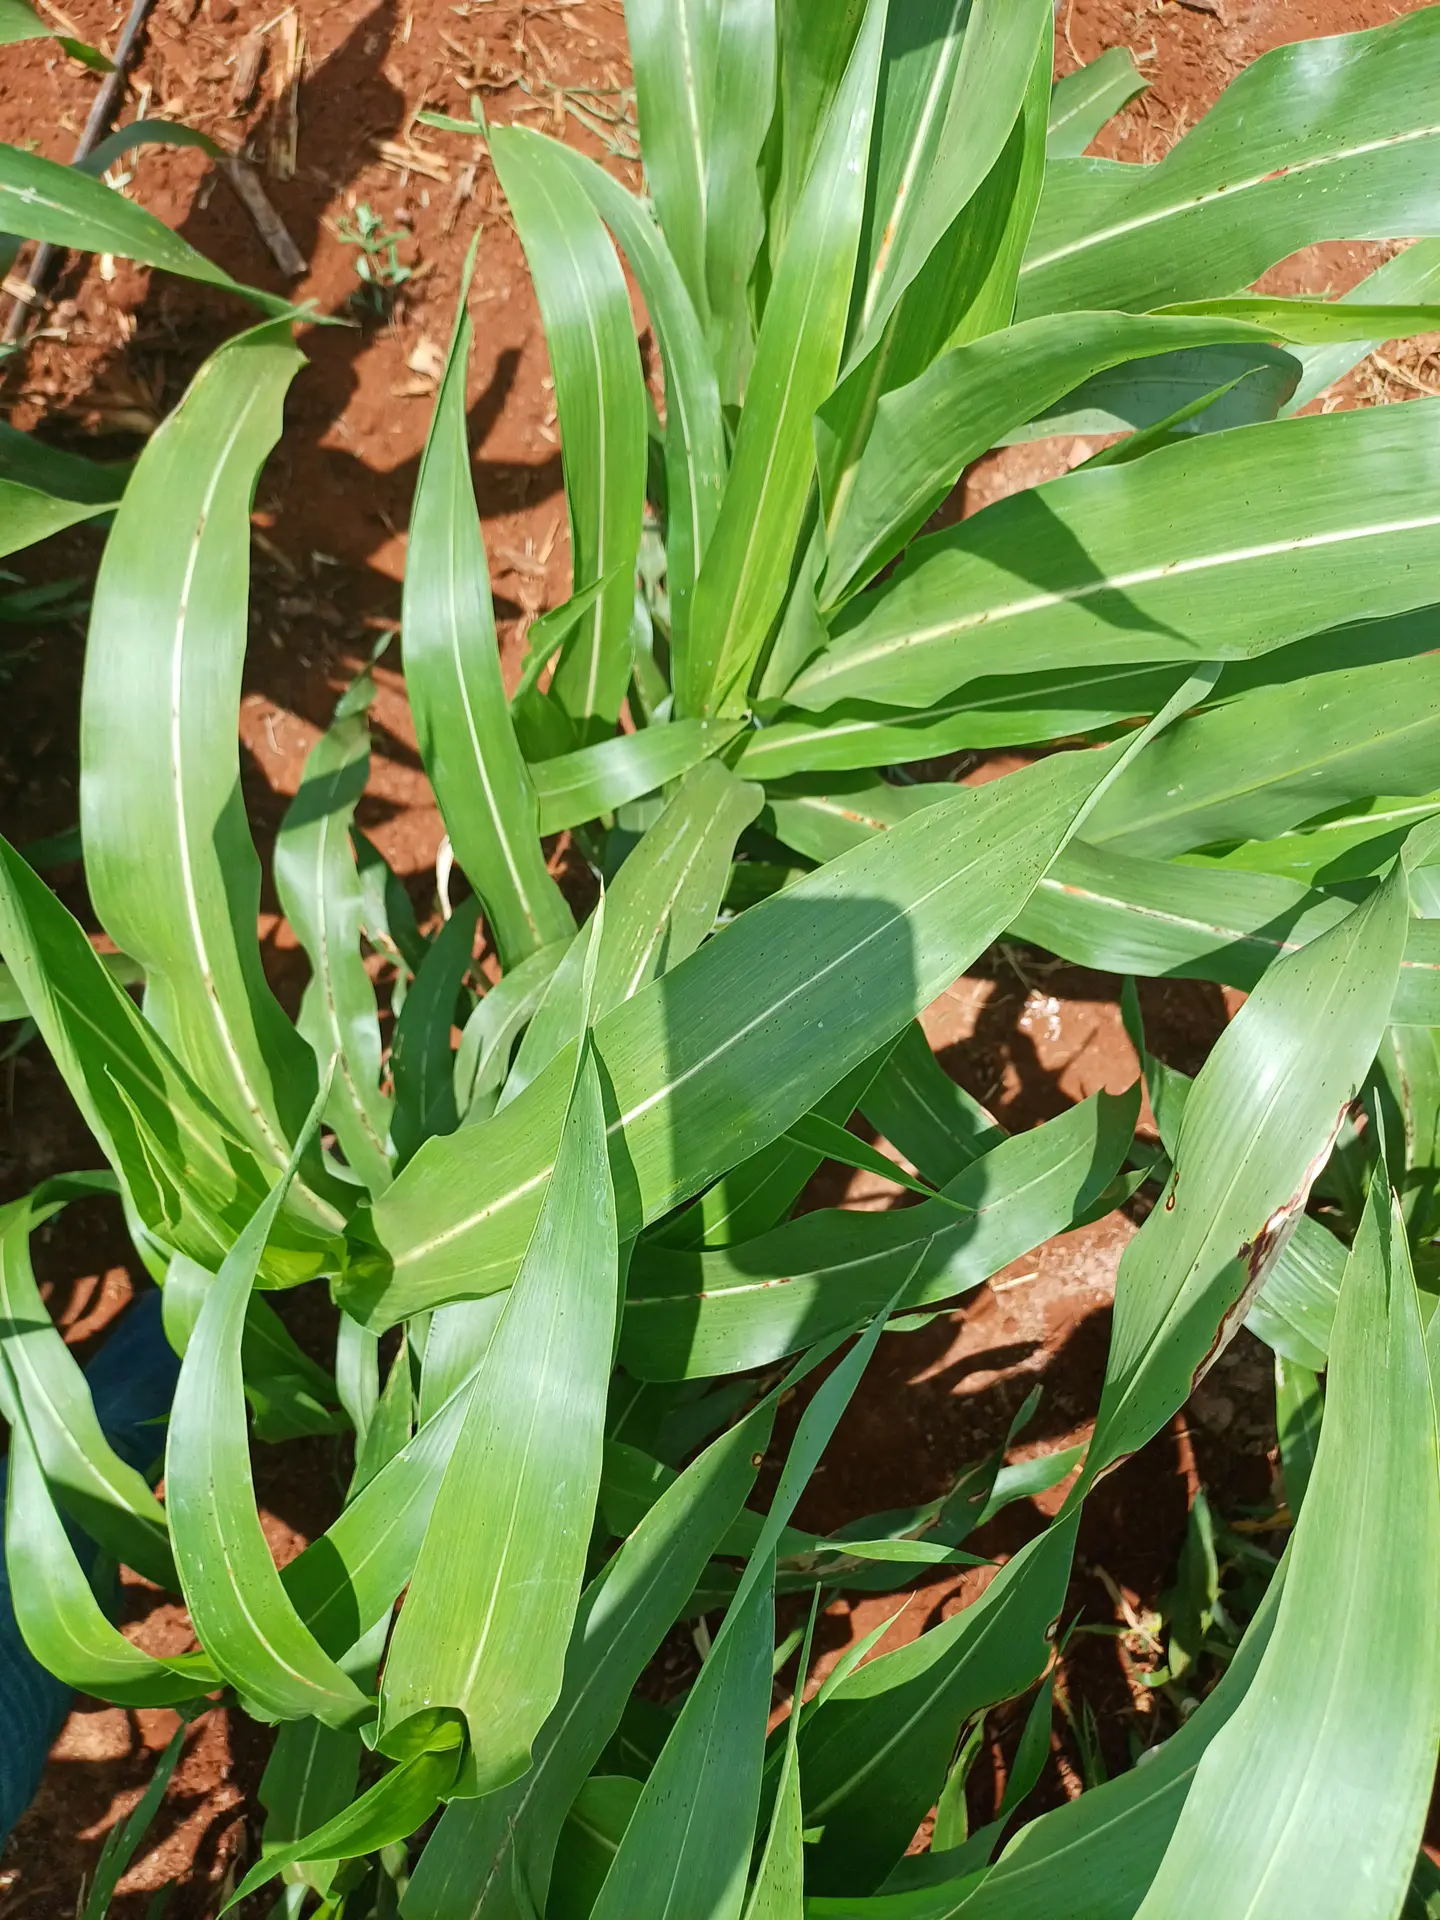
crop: sorghum
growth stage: vegetative
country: Kenya
